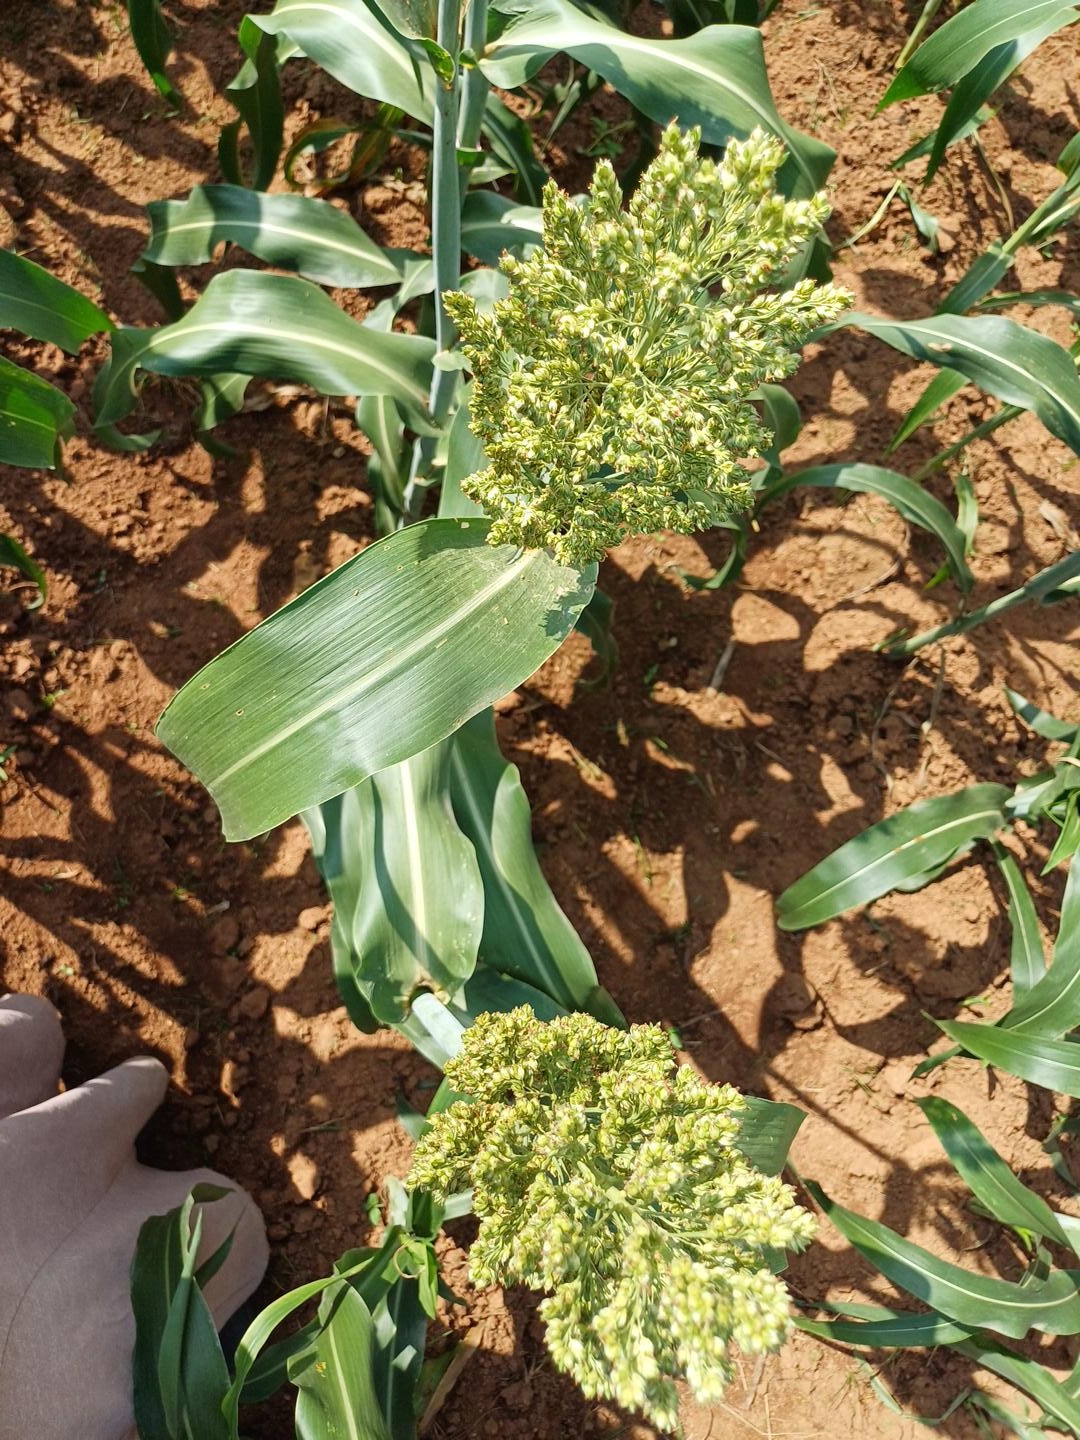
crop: sorghum
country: Kenya
